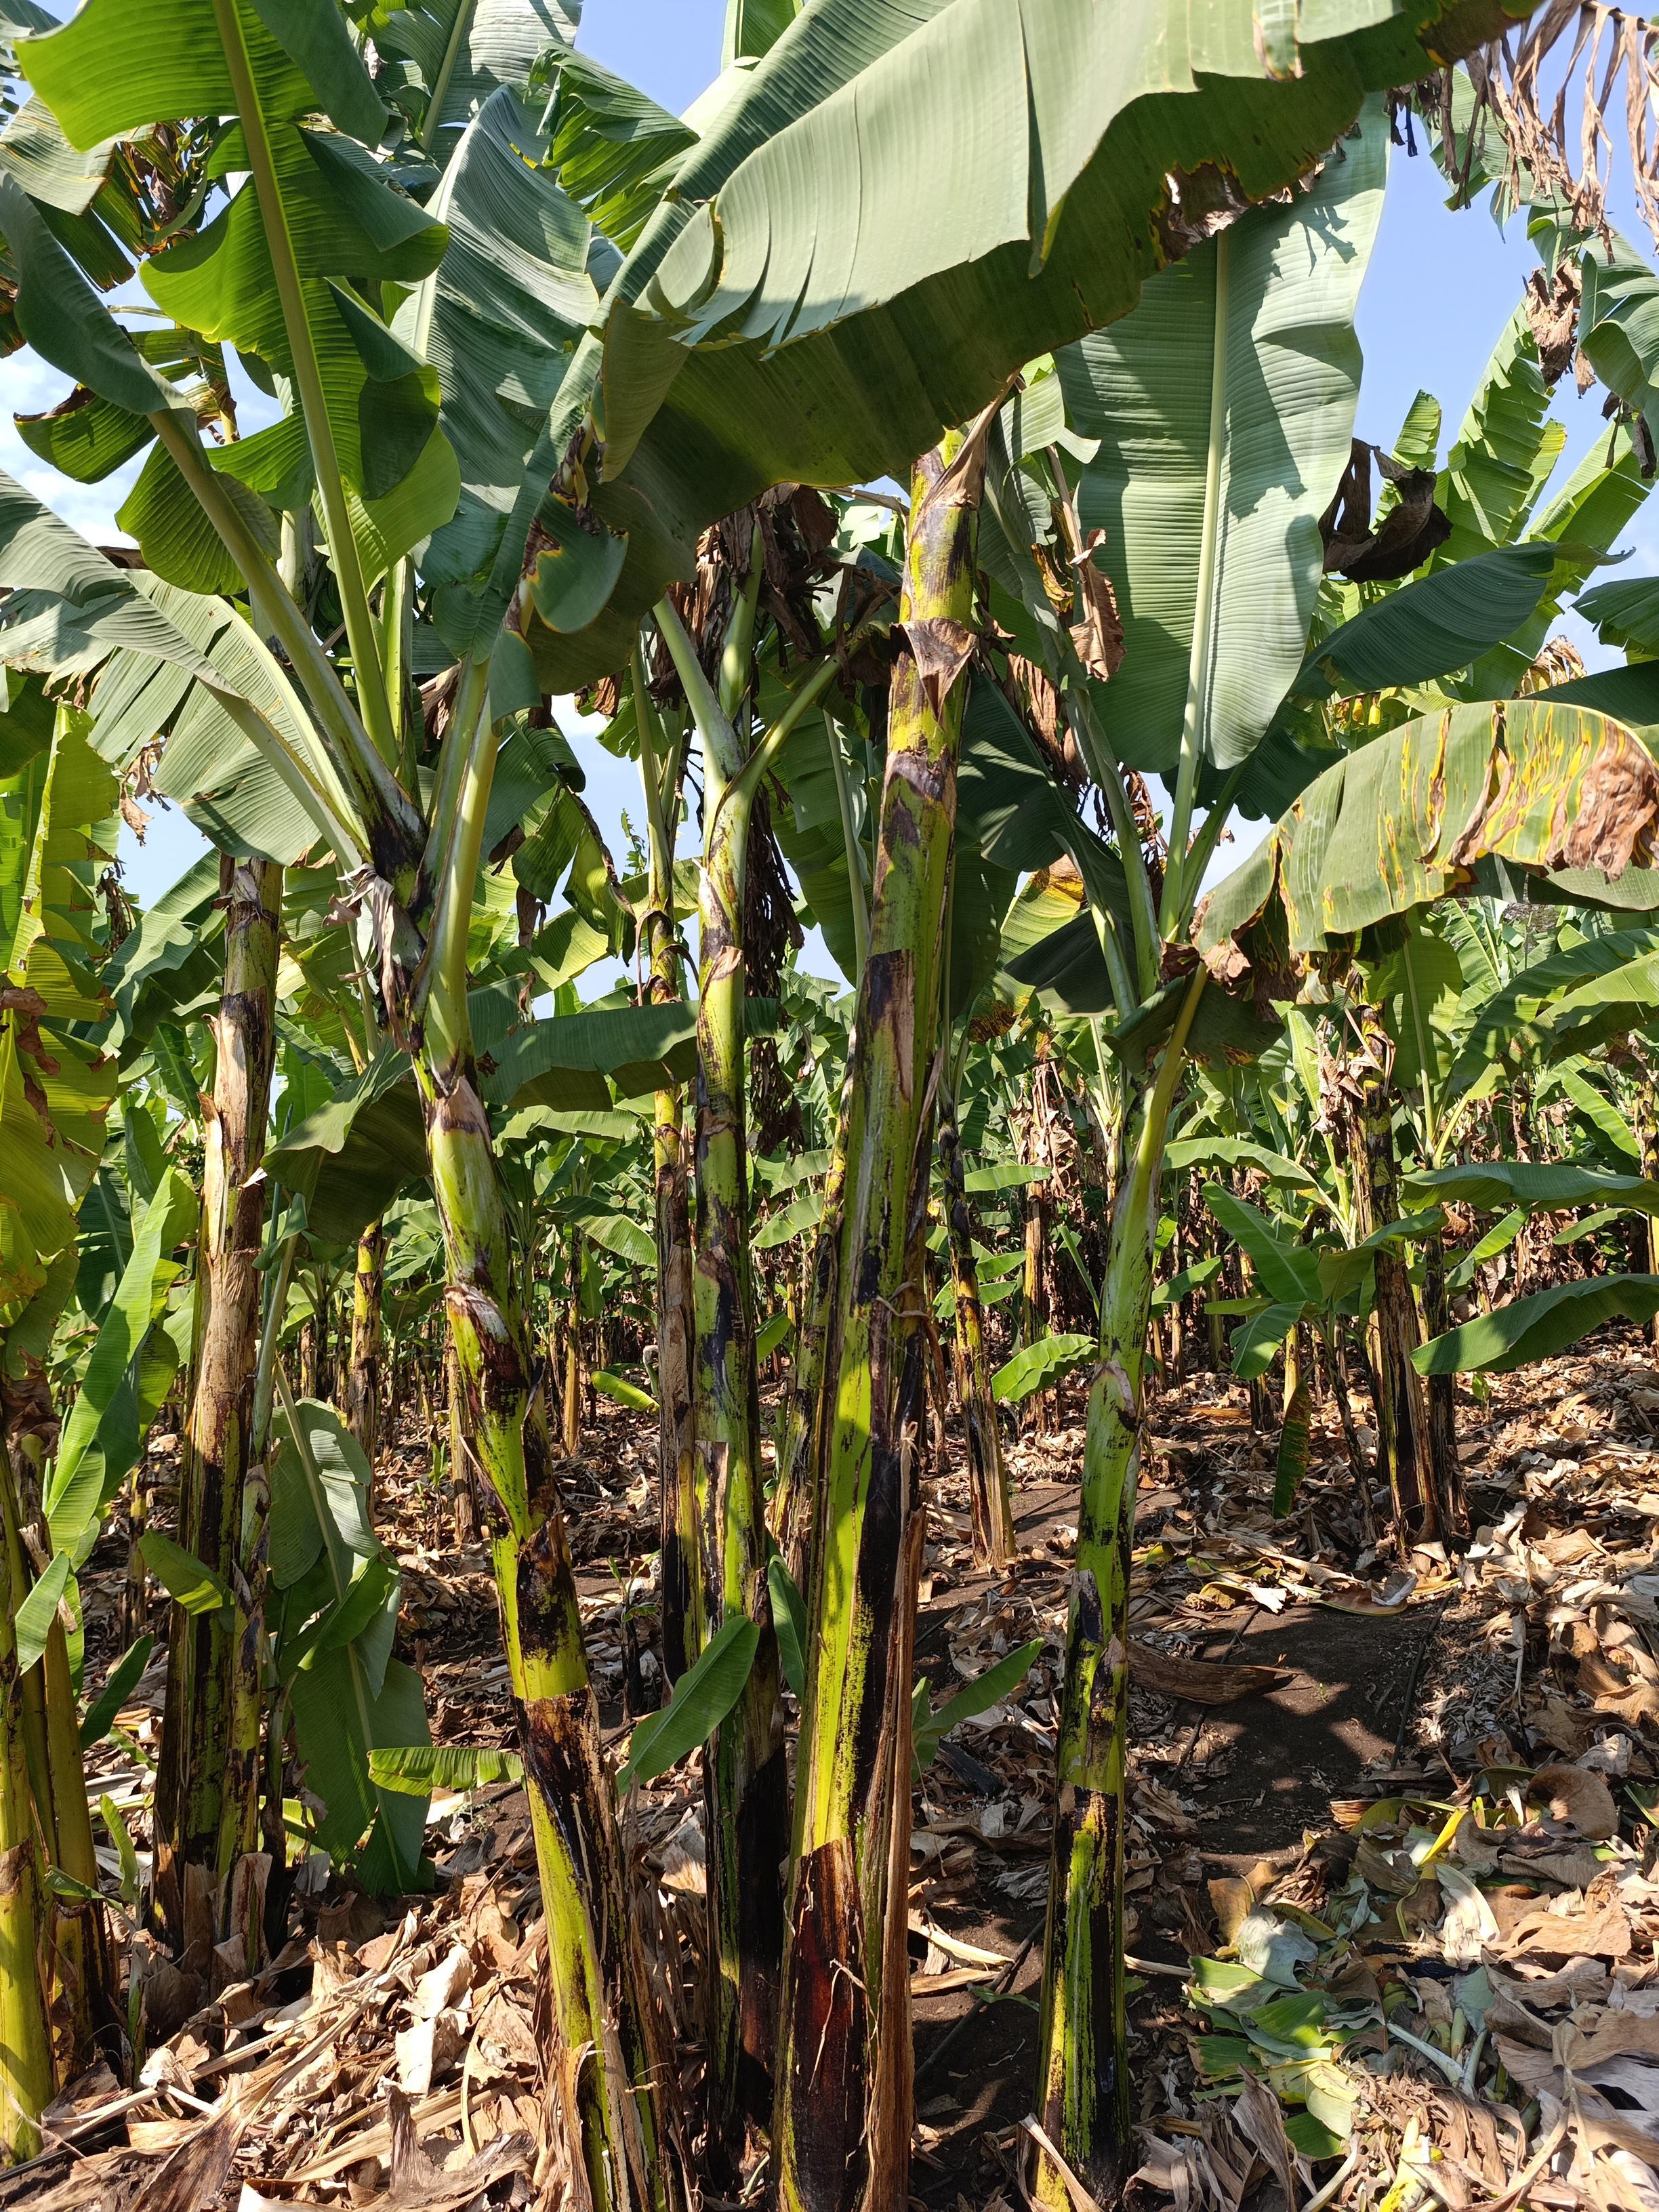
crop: banana
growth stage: vegetative
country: Tanzania
